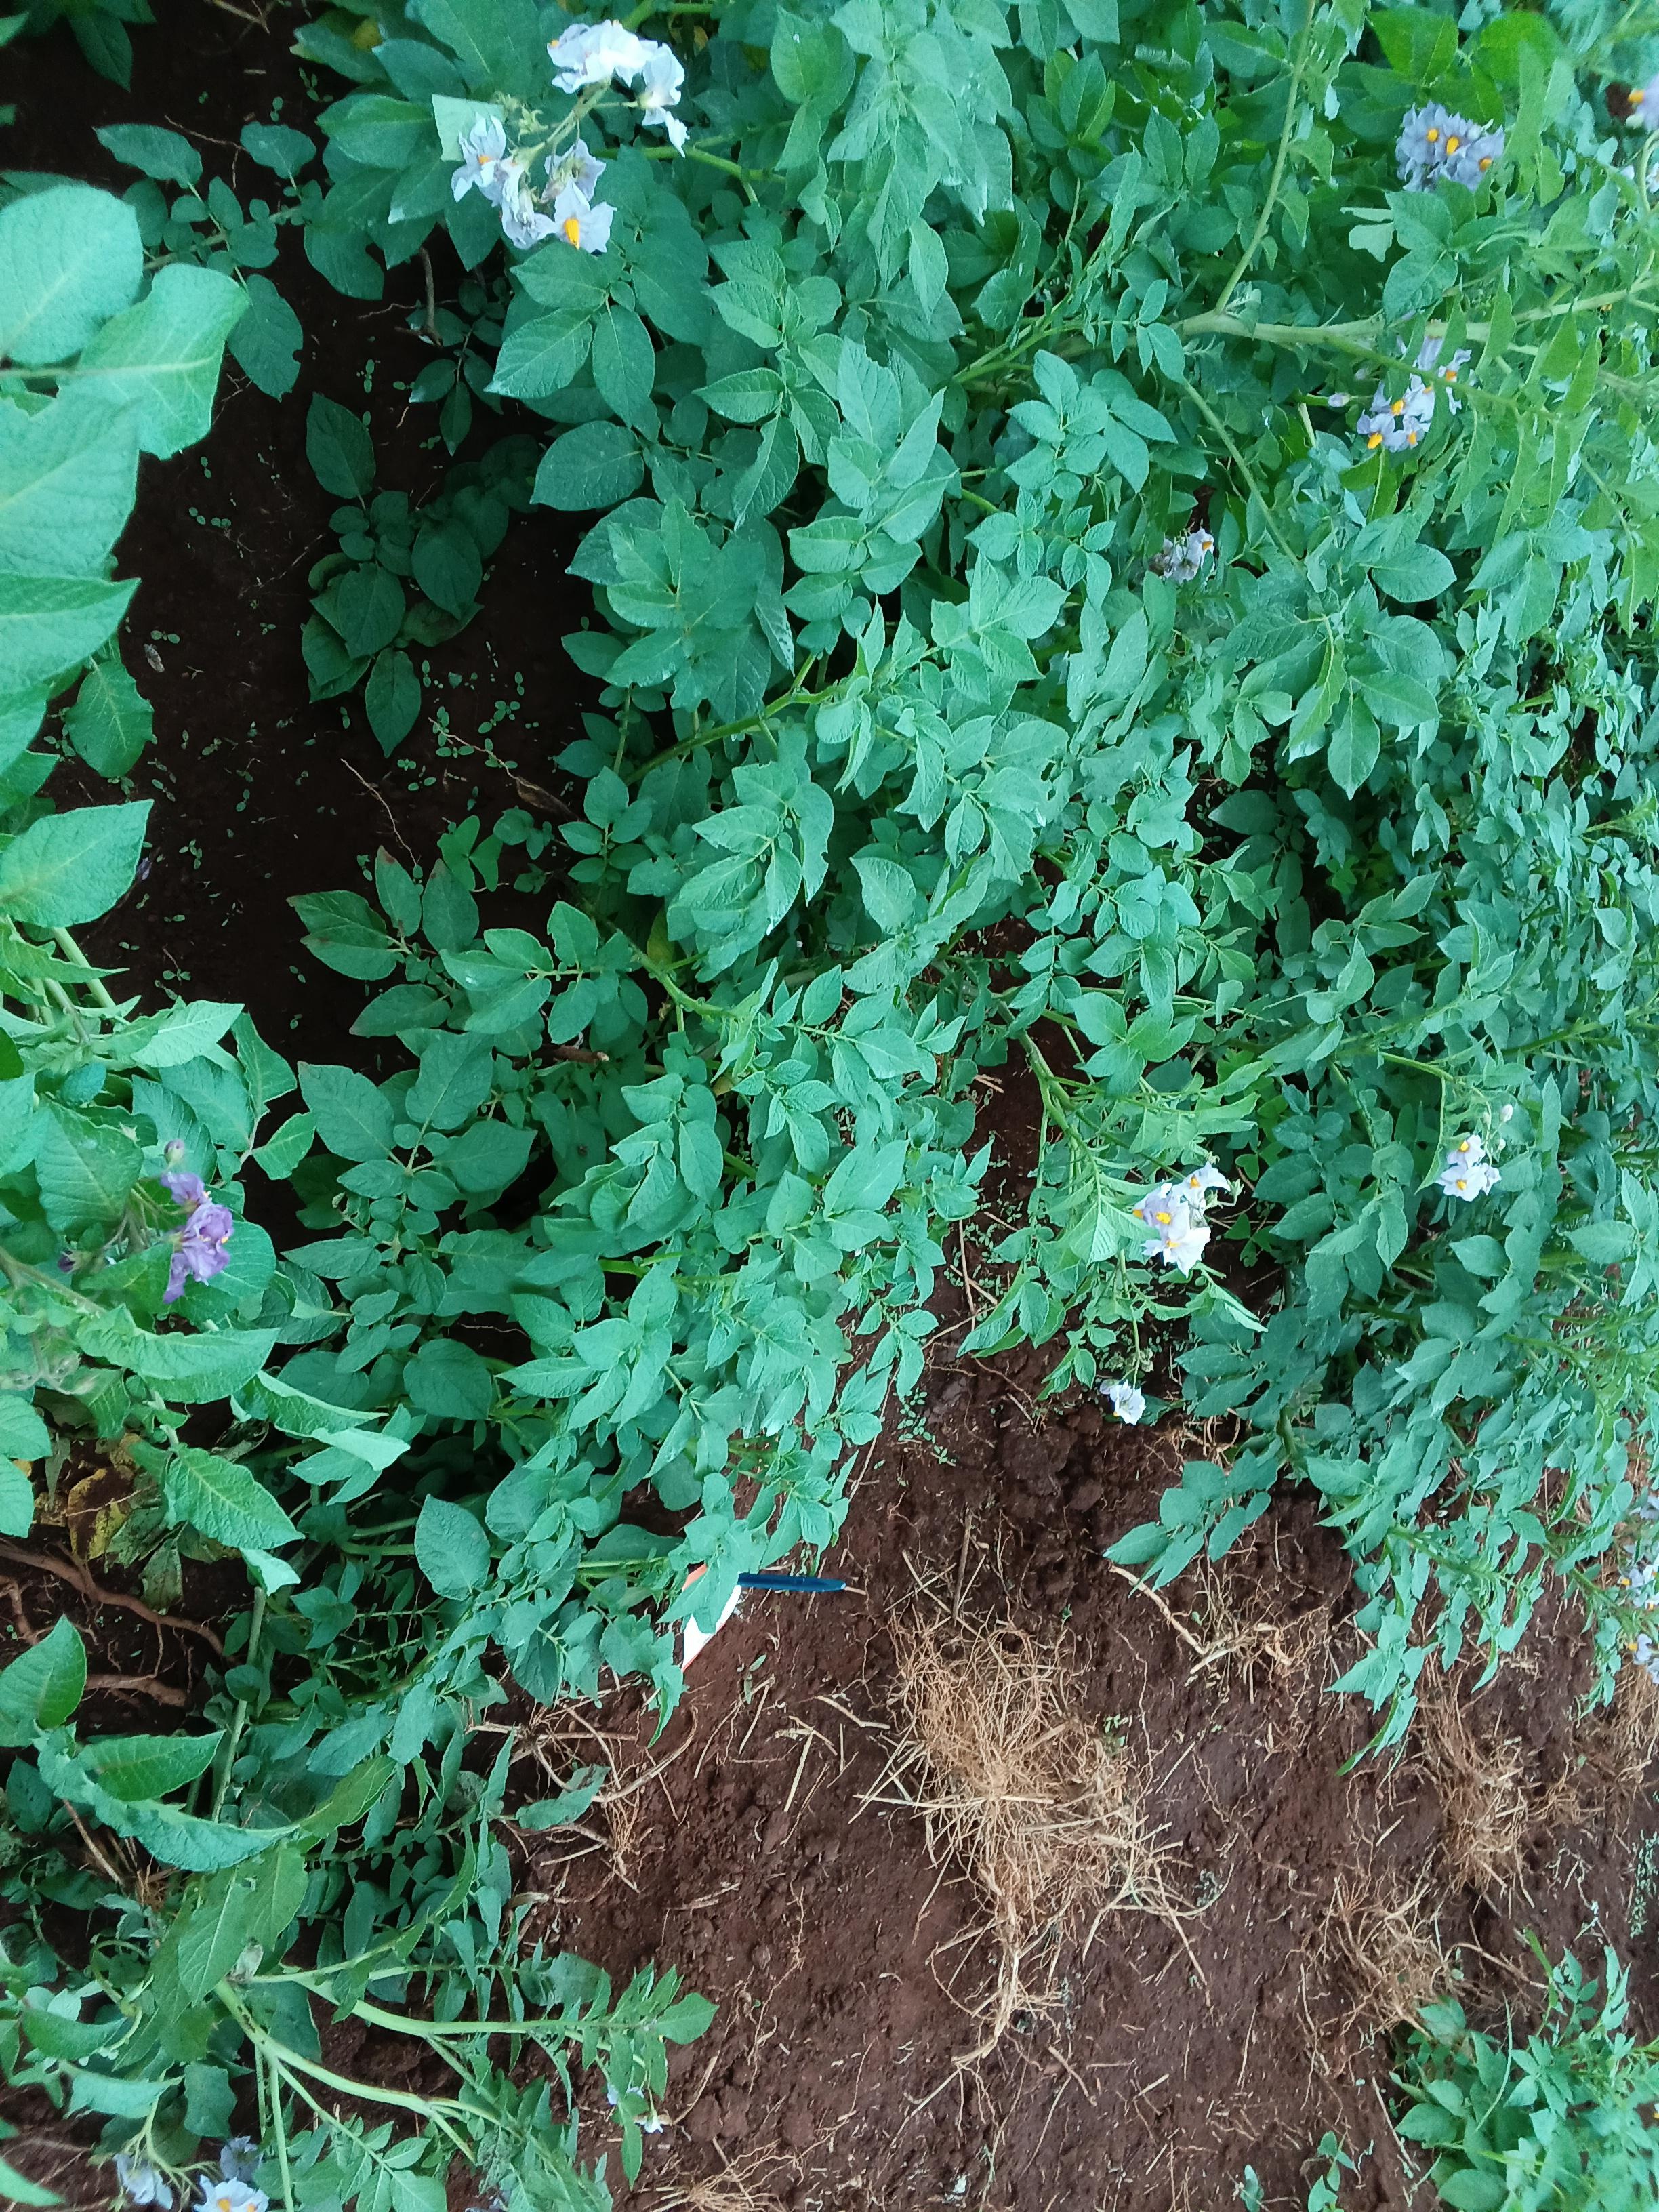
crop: potato
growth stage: flowering
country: Kenya
